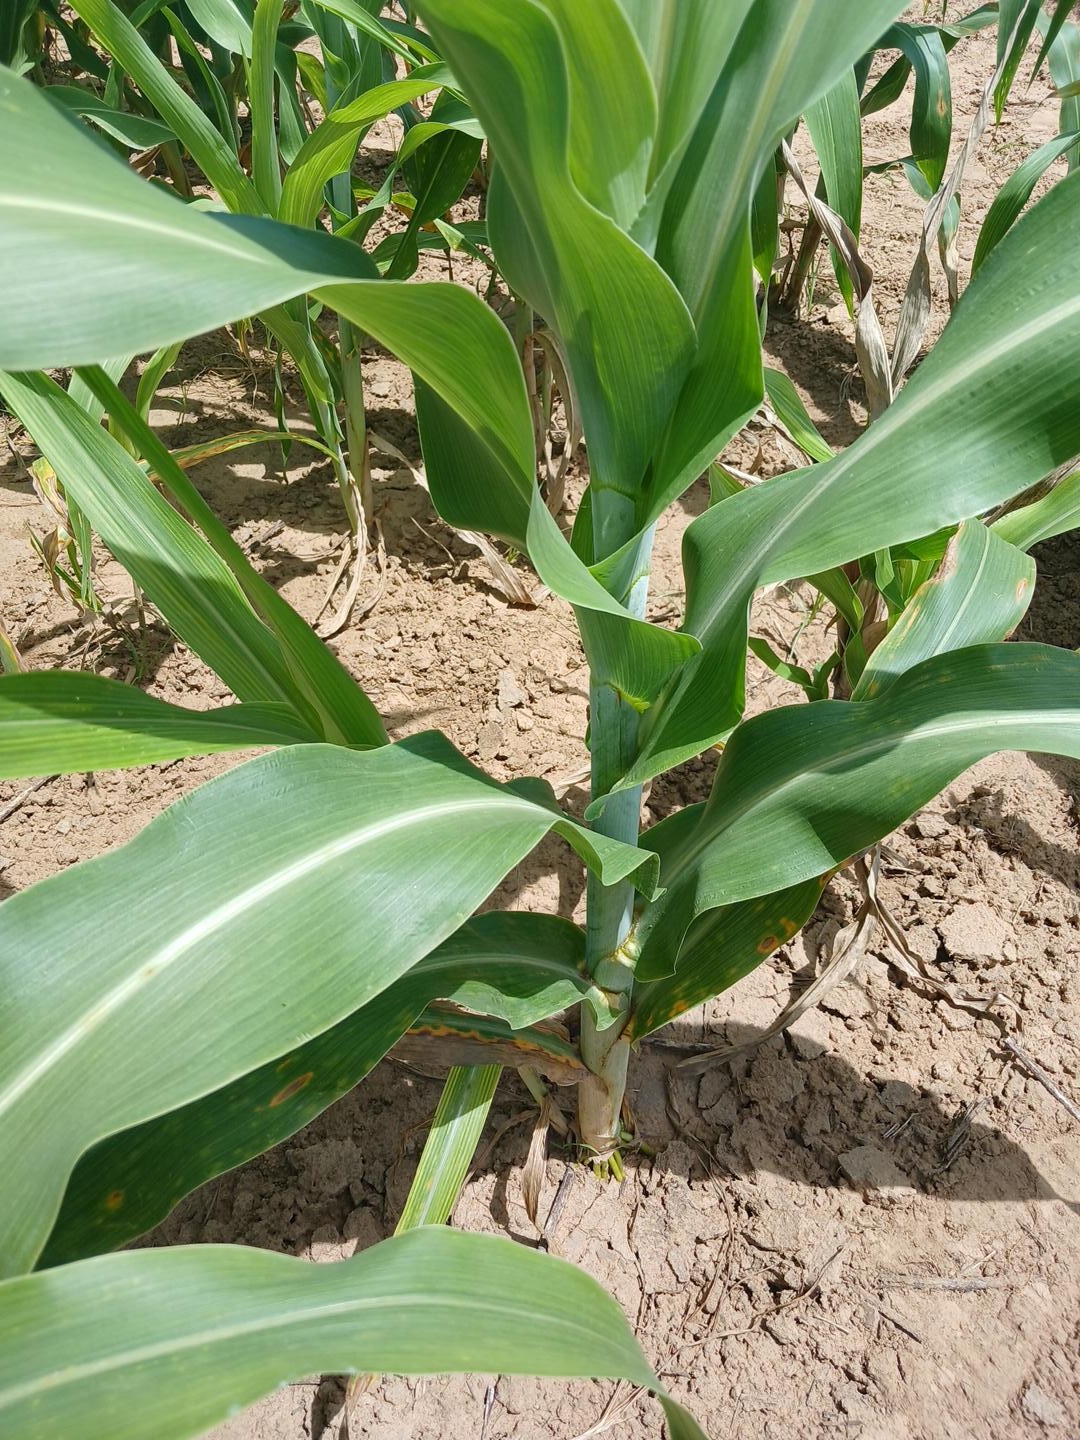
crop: sorghum
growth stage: vegetative
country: Senegal
